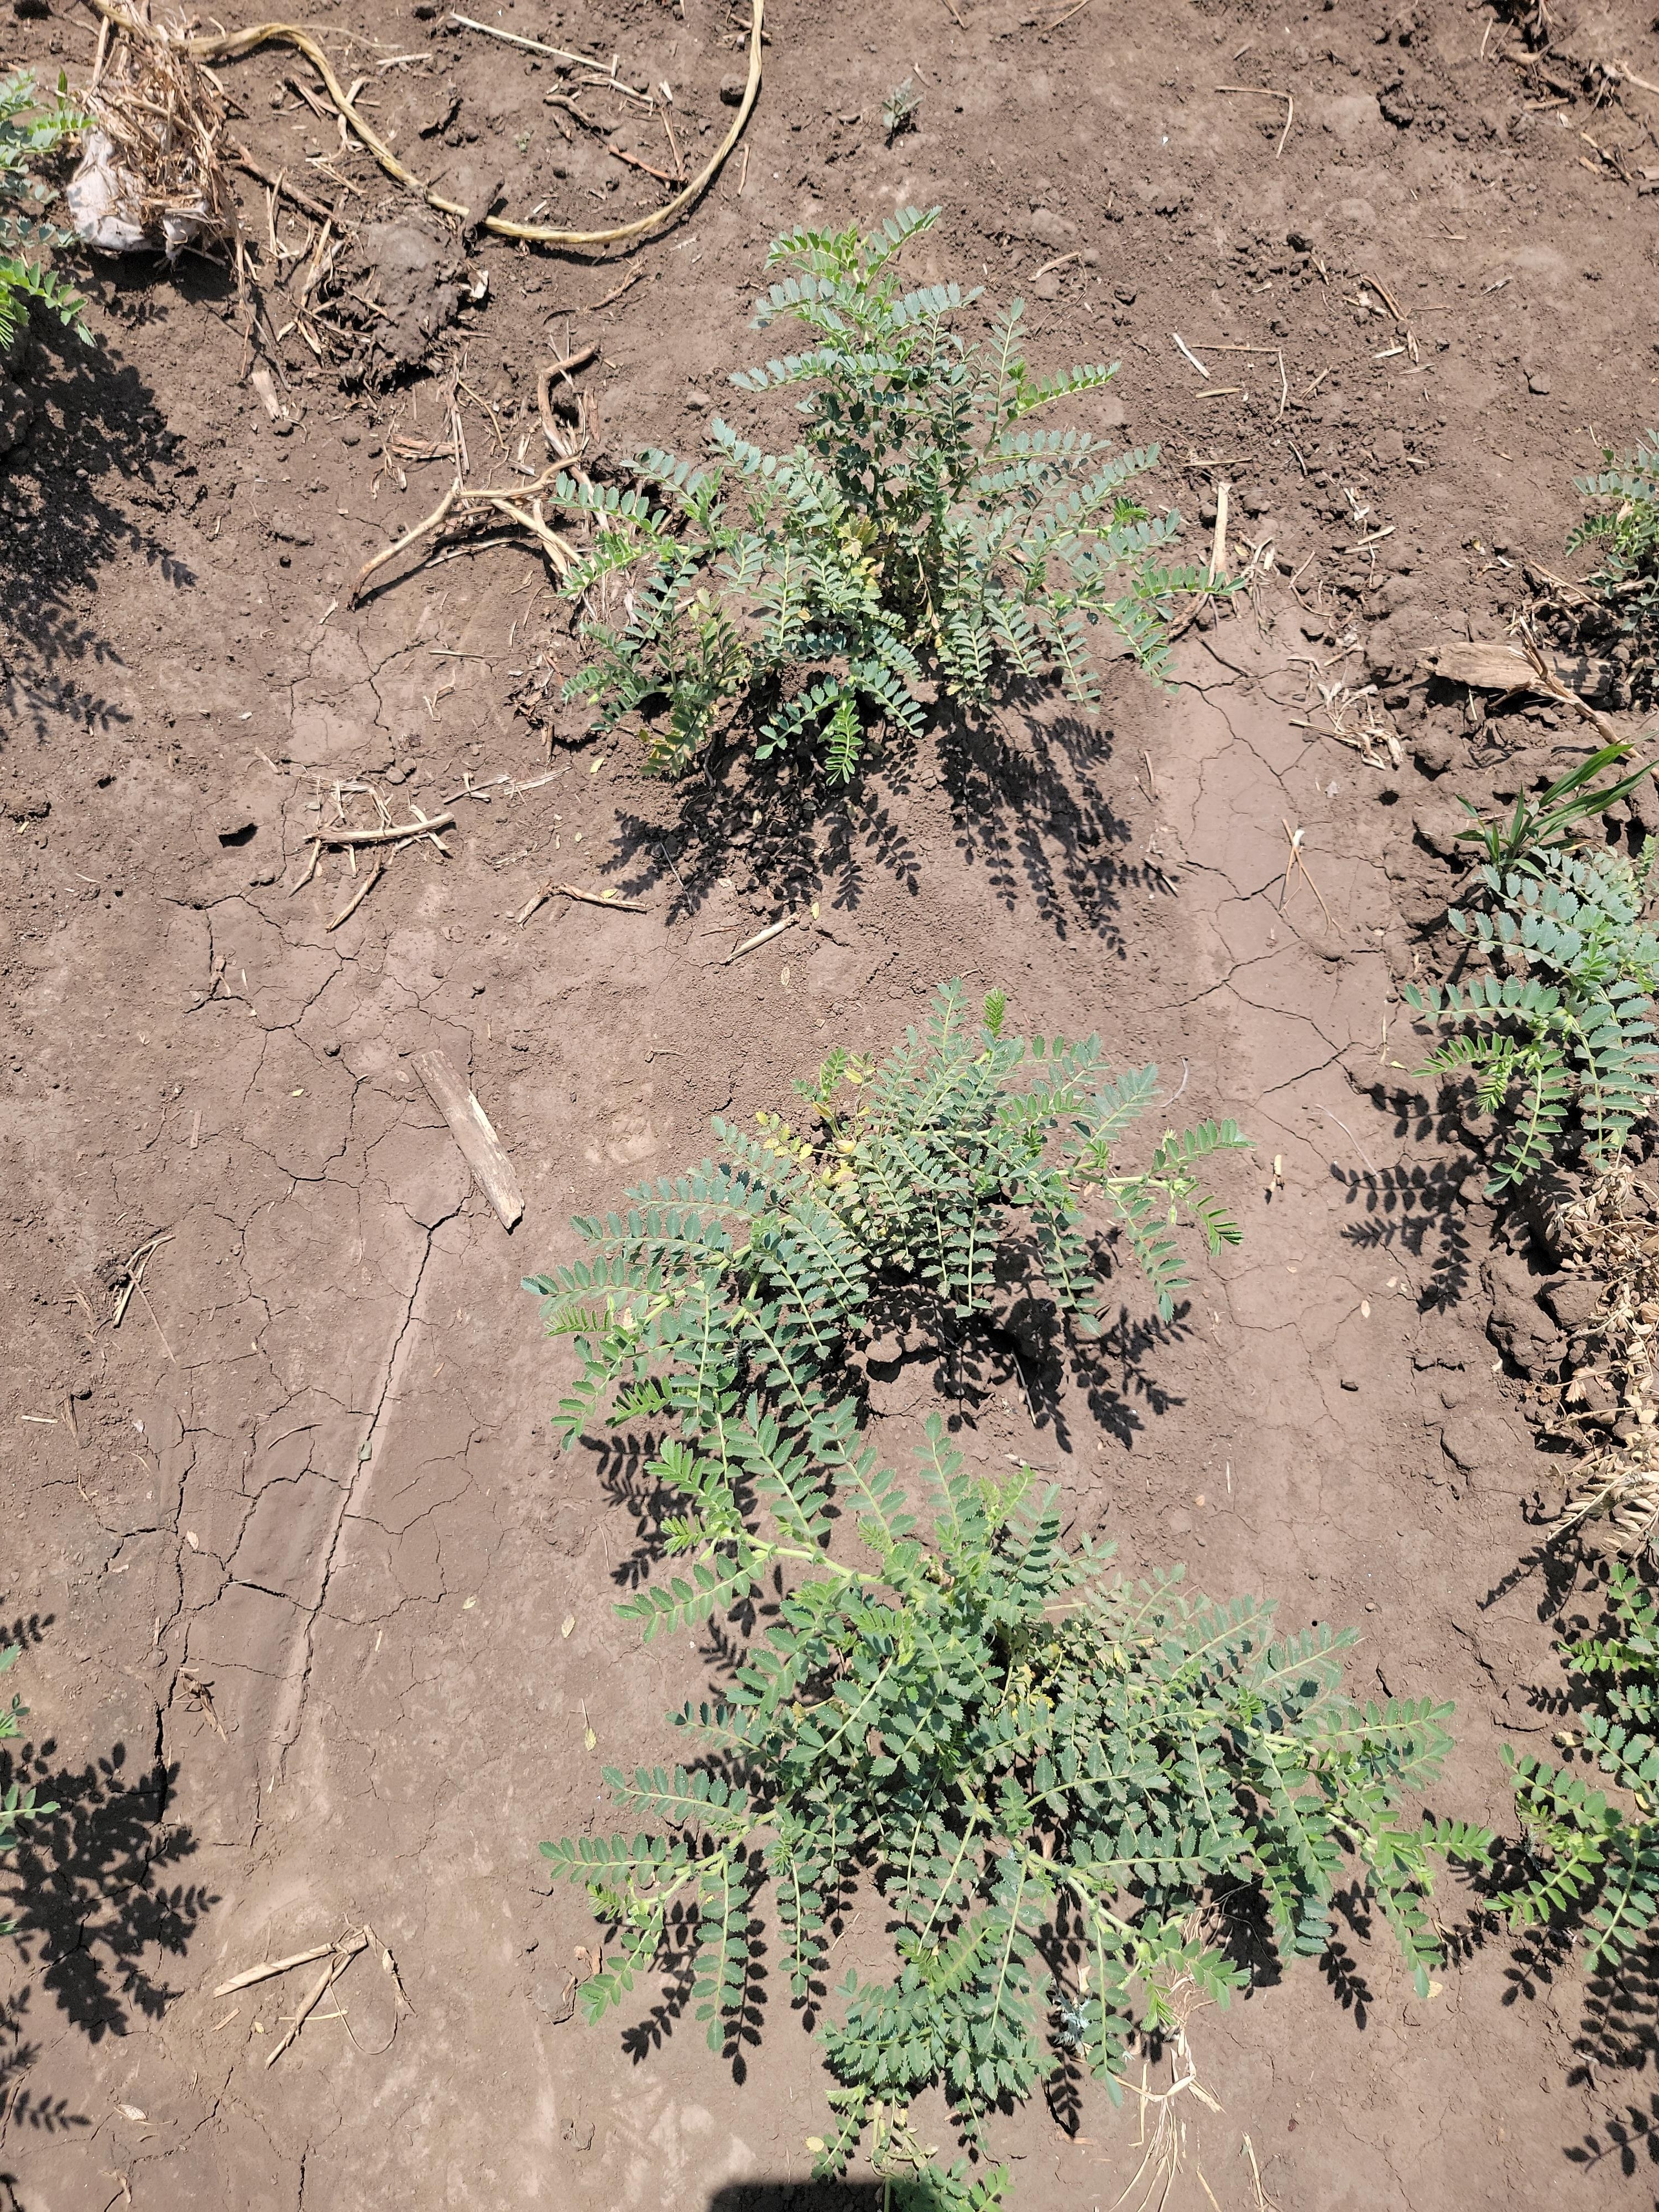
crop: chickpea
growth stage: flowering
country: Tanzania
